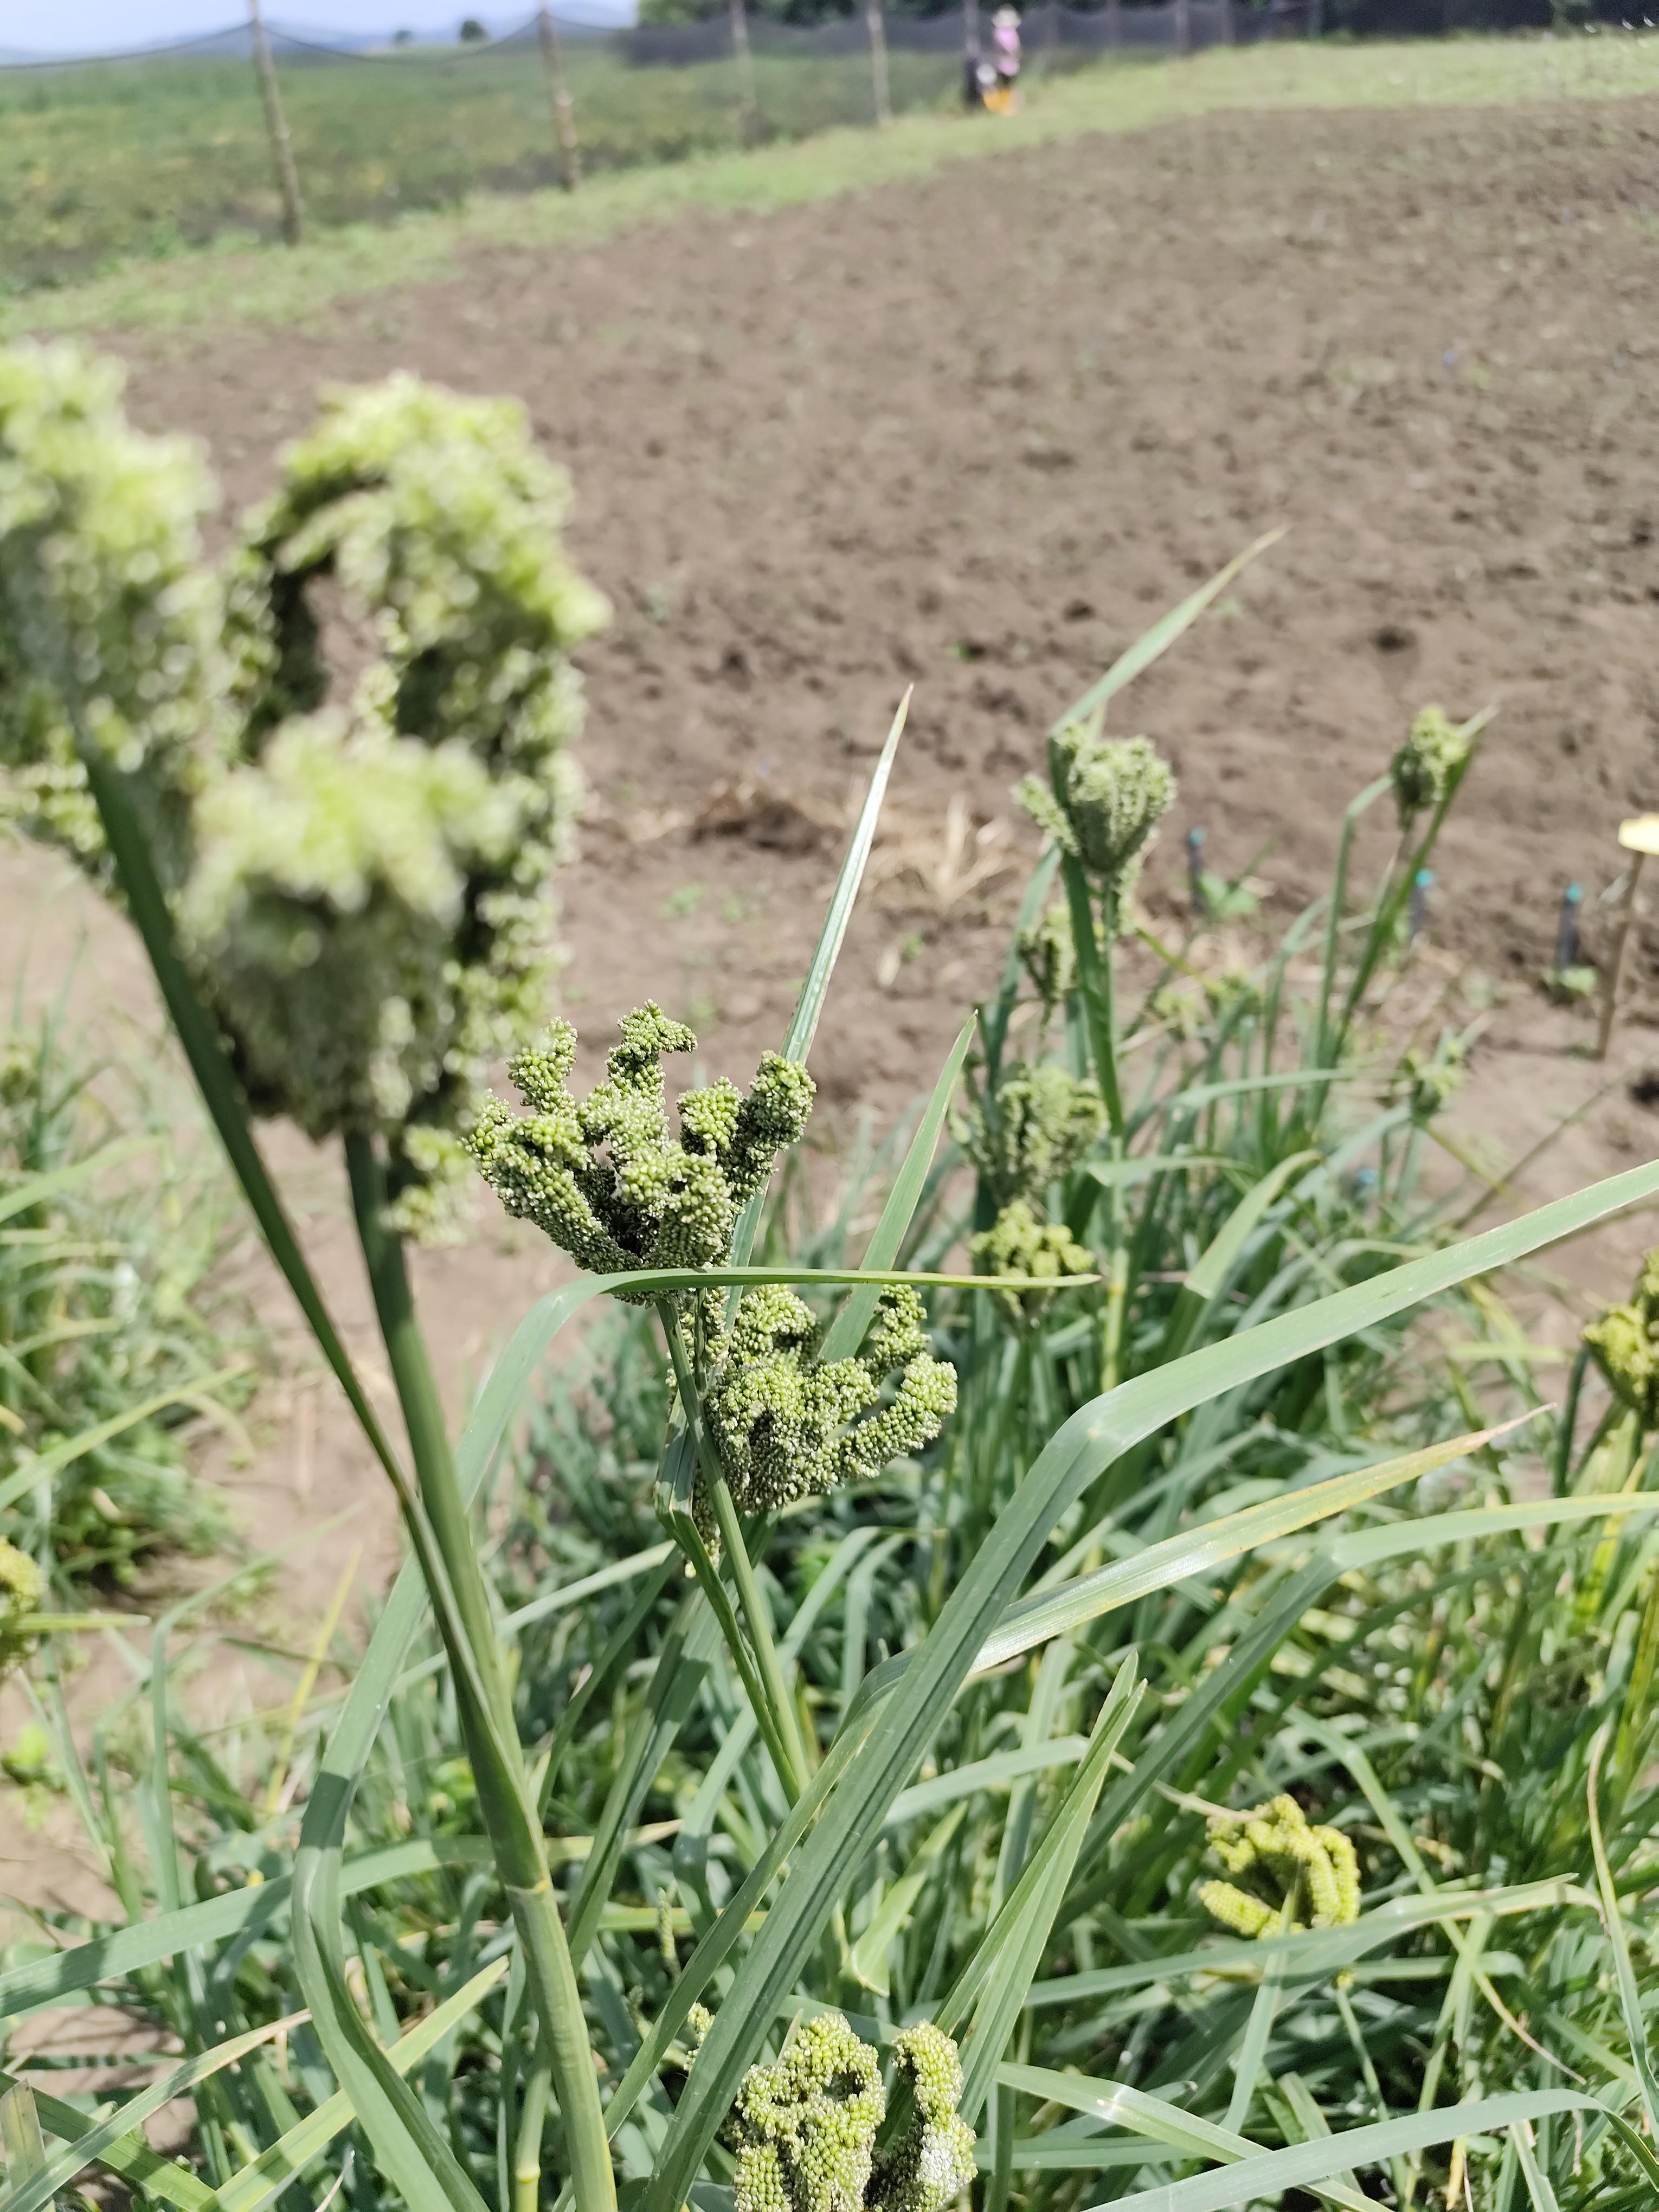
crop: finger millet
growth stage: heading tuber
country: Tanzania
